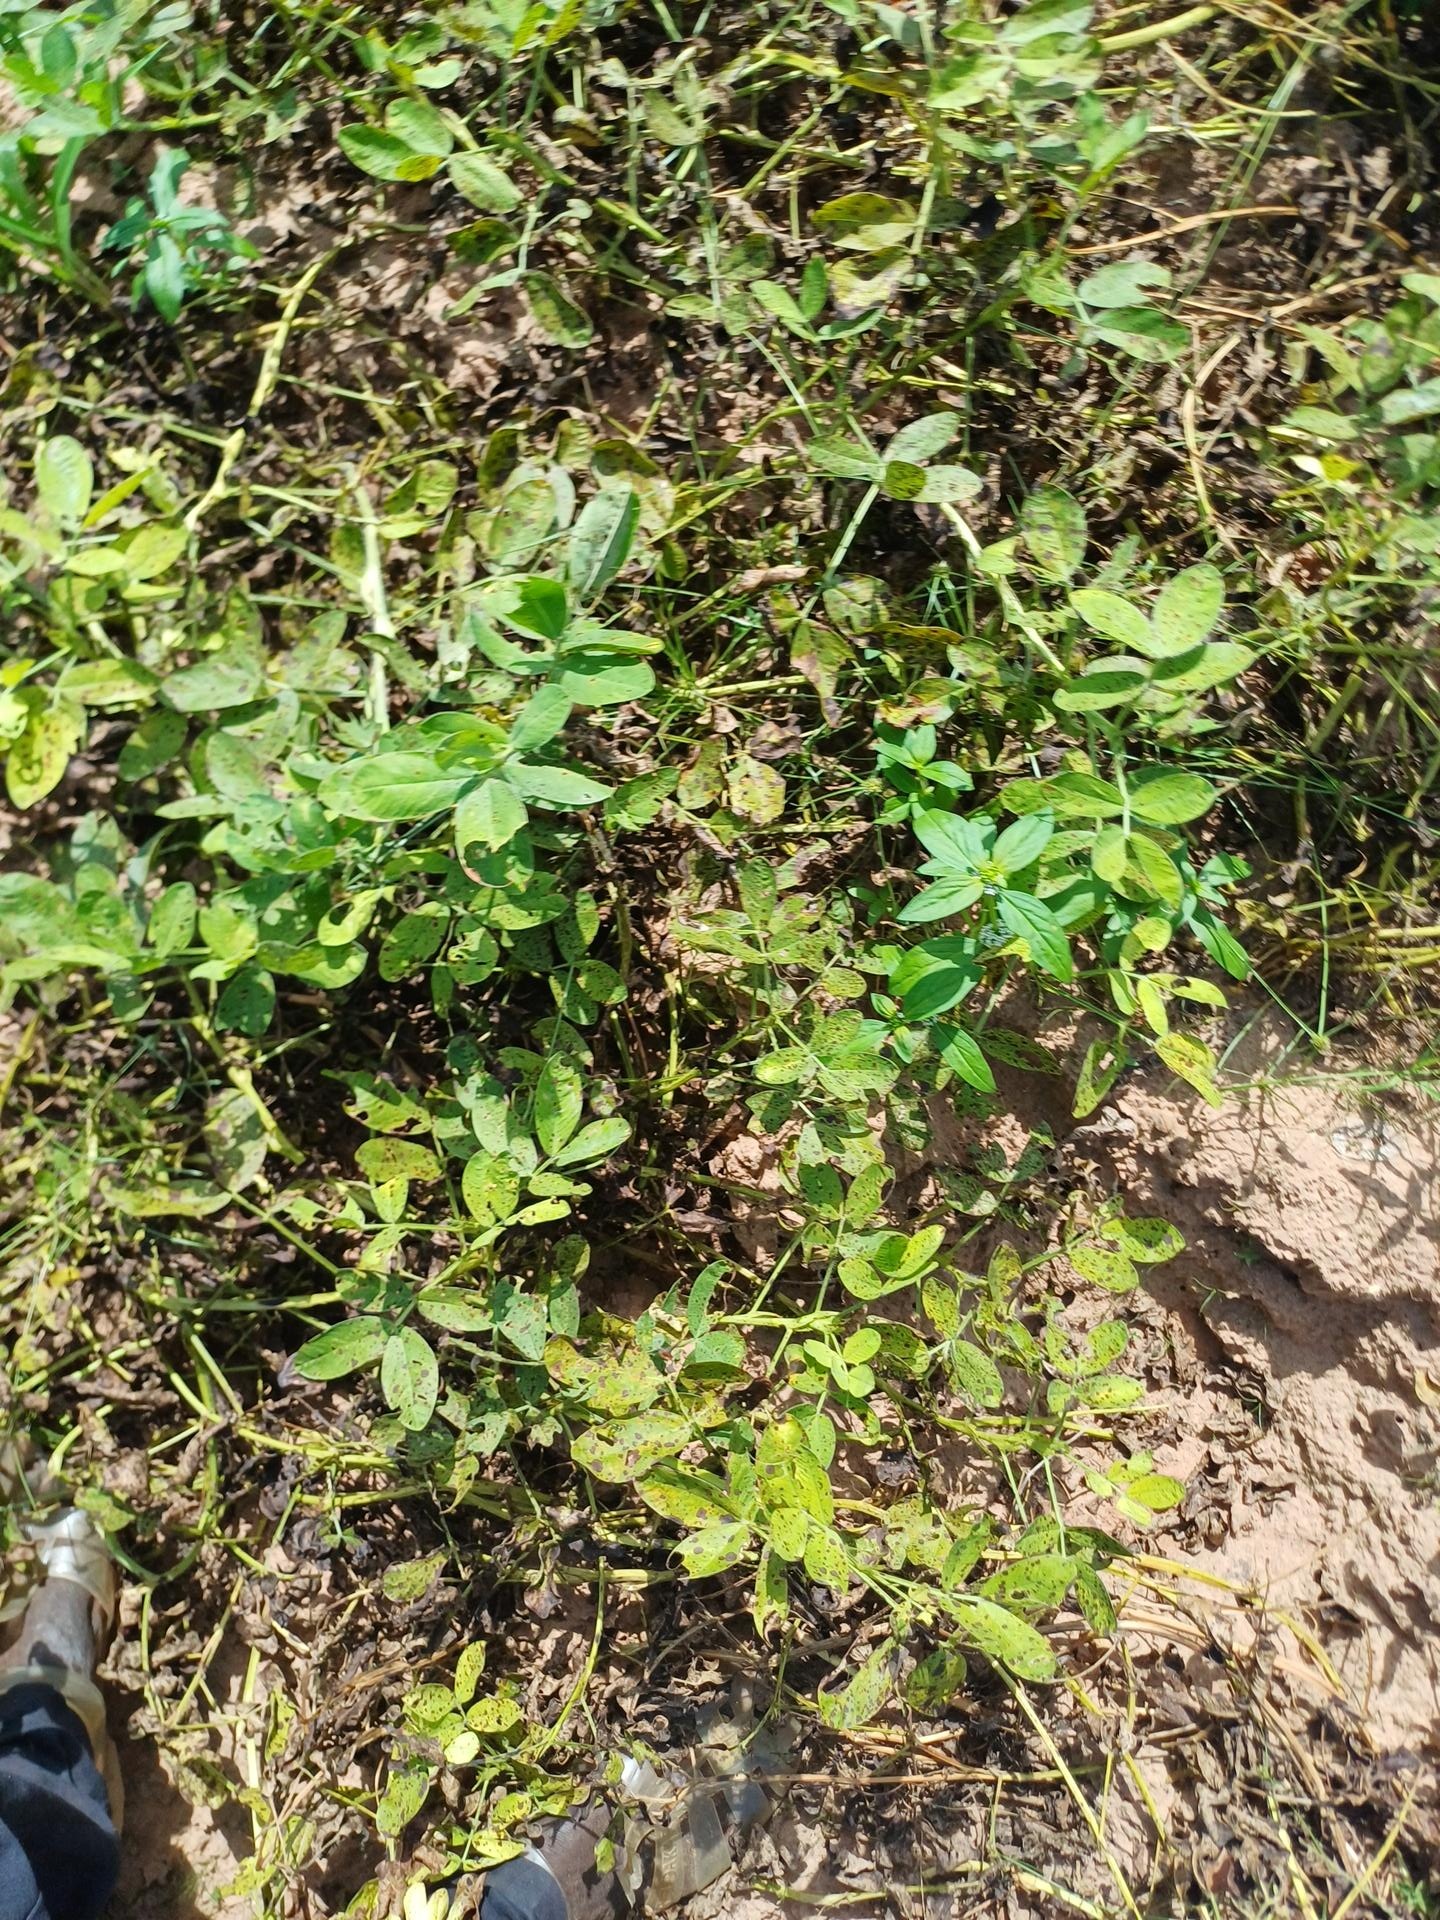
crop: groundnut
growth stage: flowering
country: Senegal
